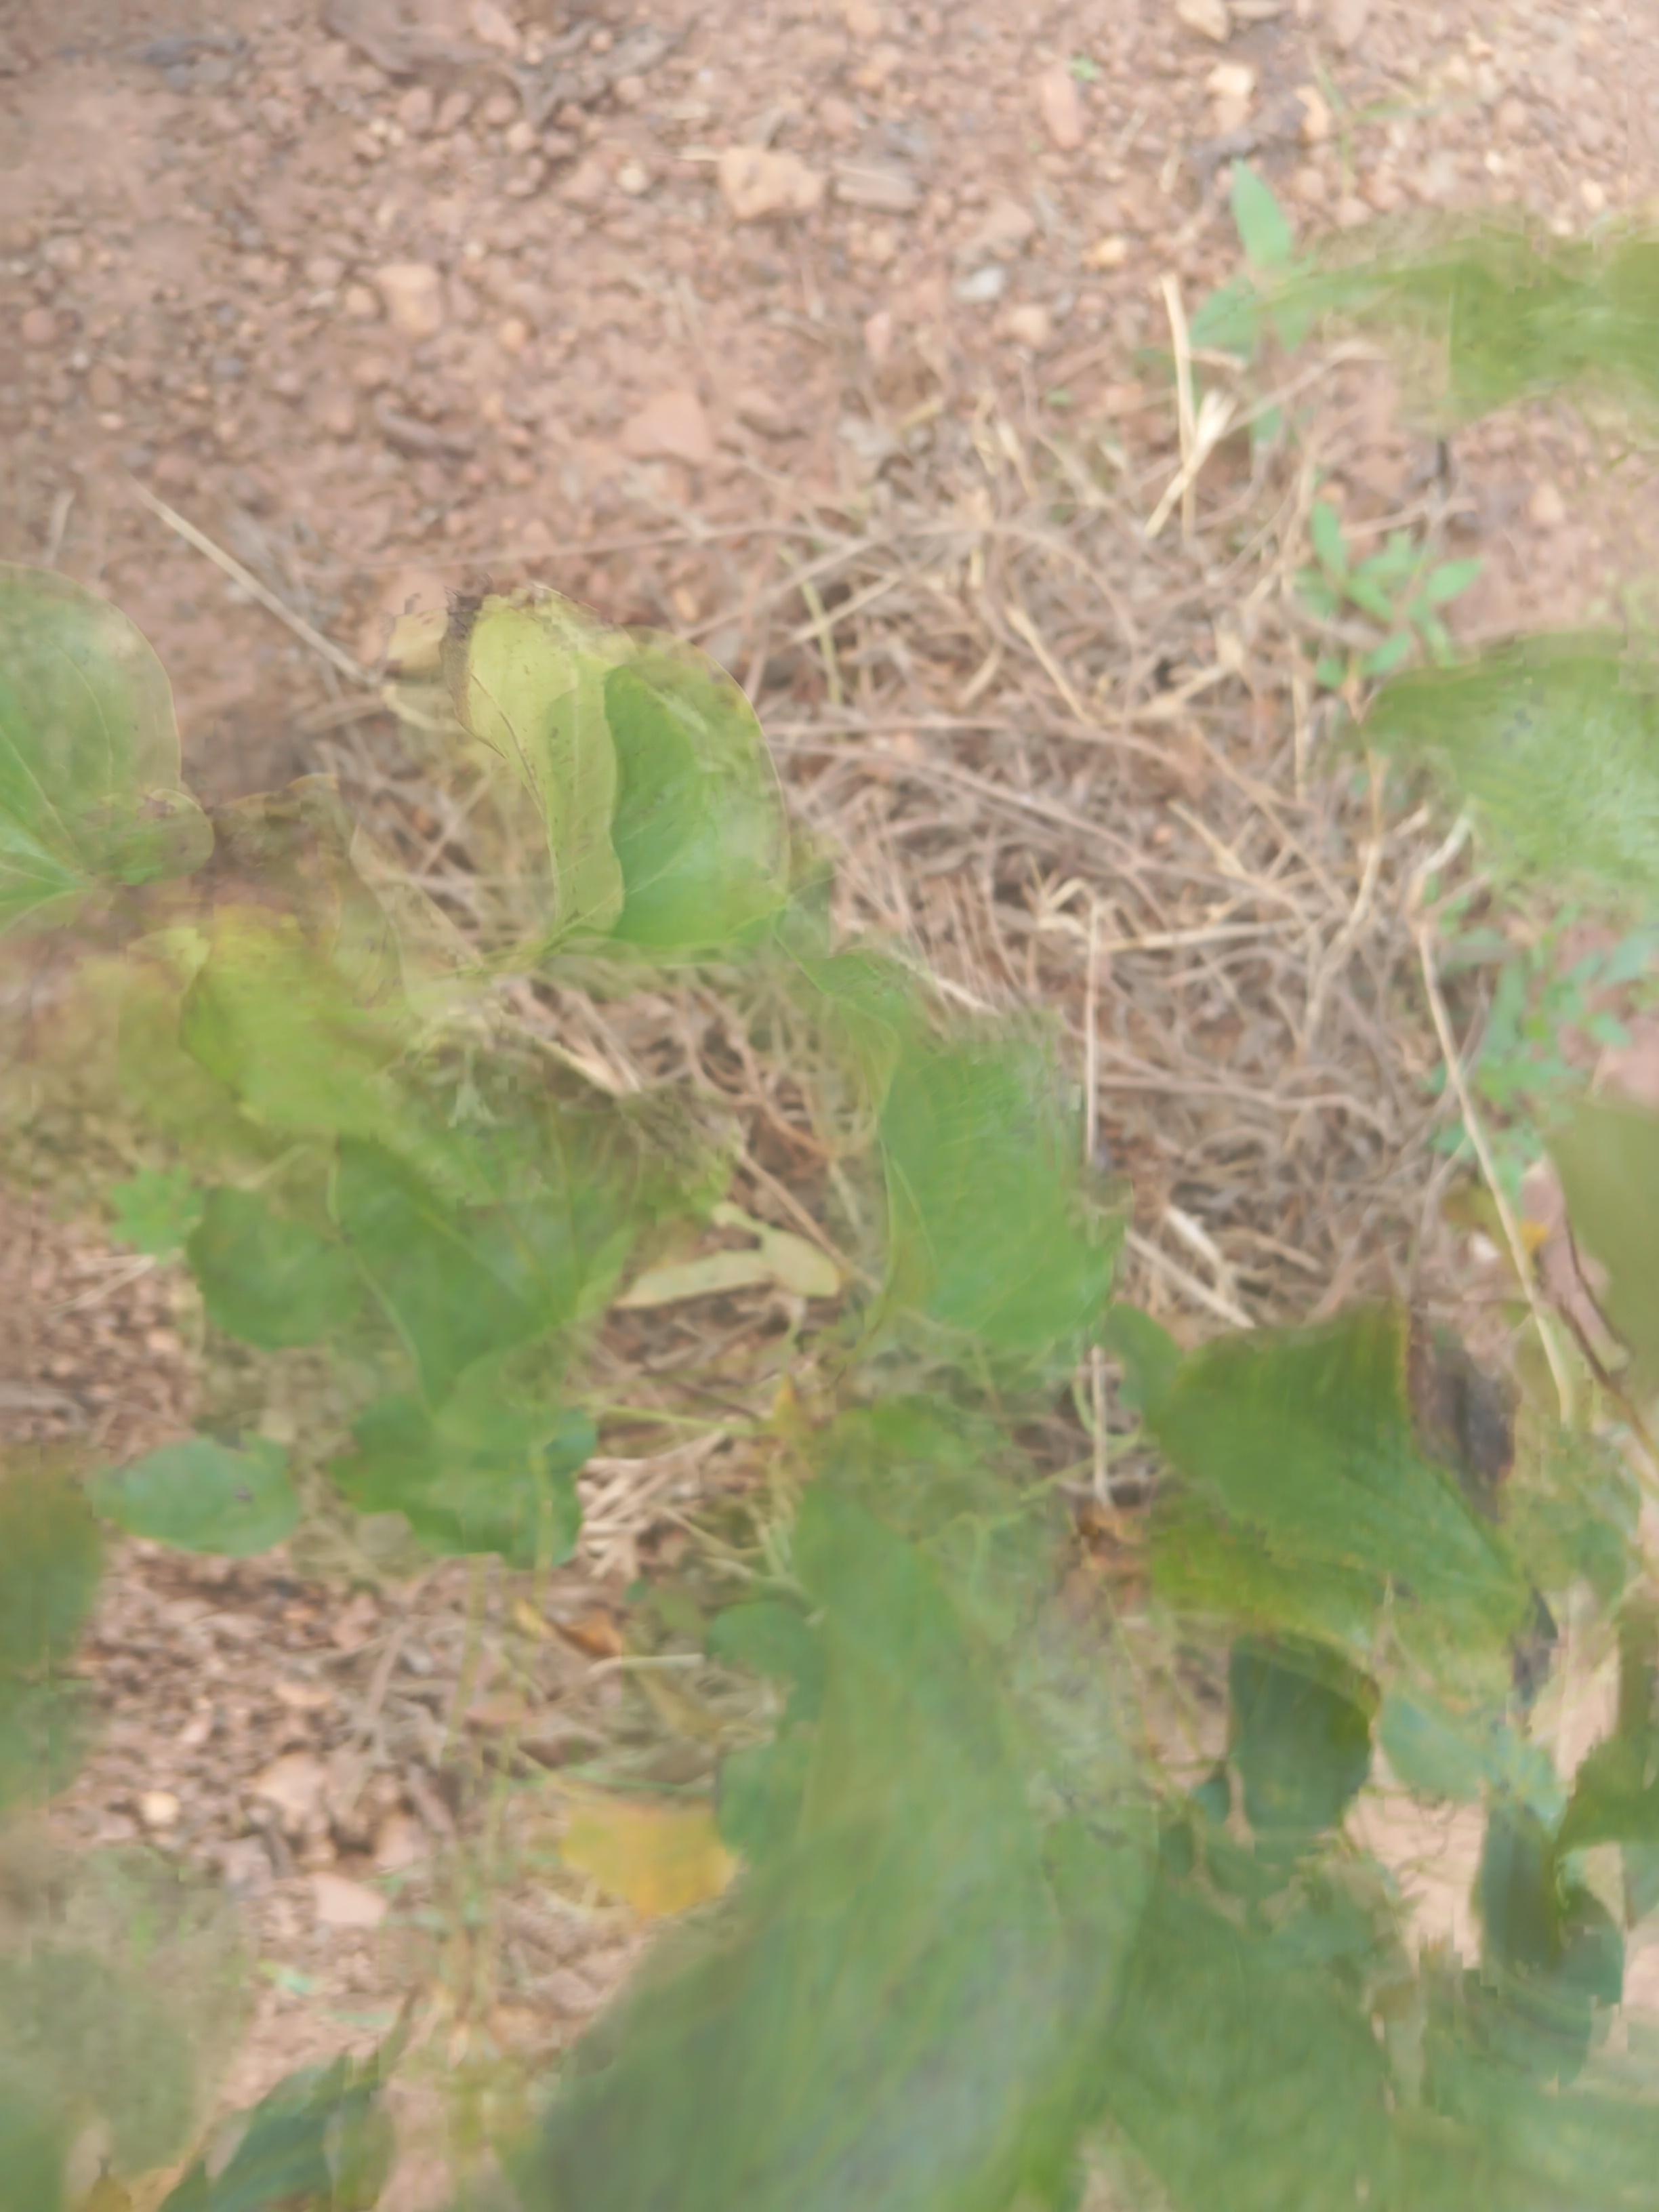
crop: yam
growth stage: maturity
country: Nigeria
